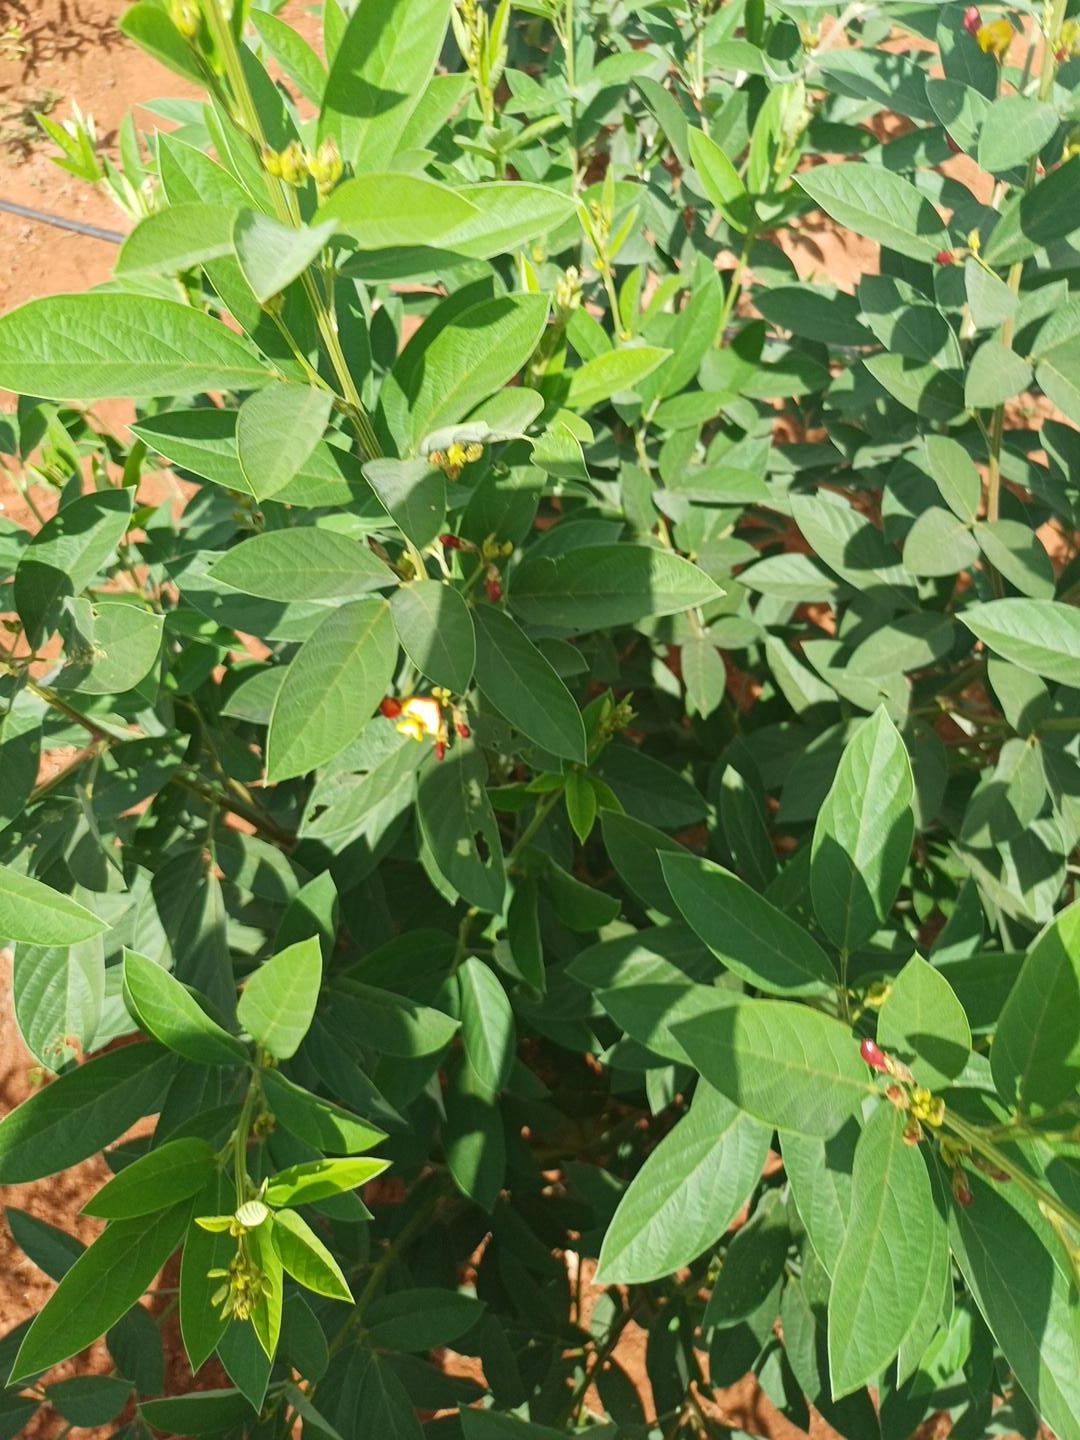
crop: pigeonpea
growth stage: flowering
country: Kenya
